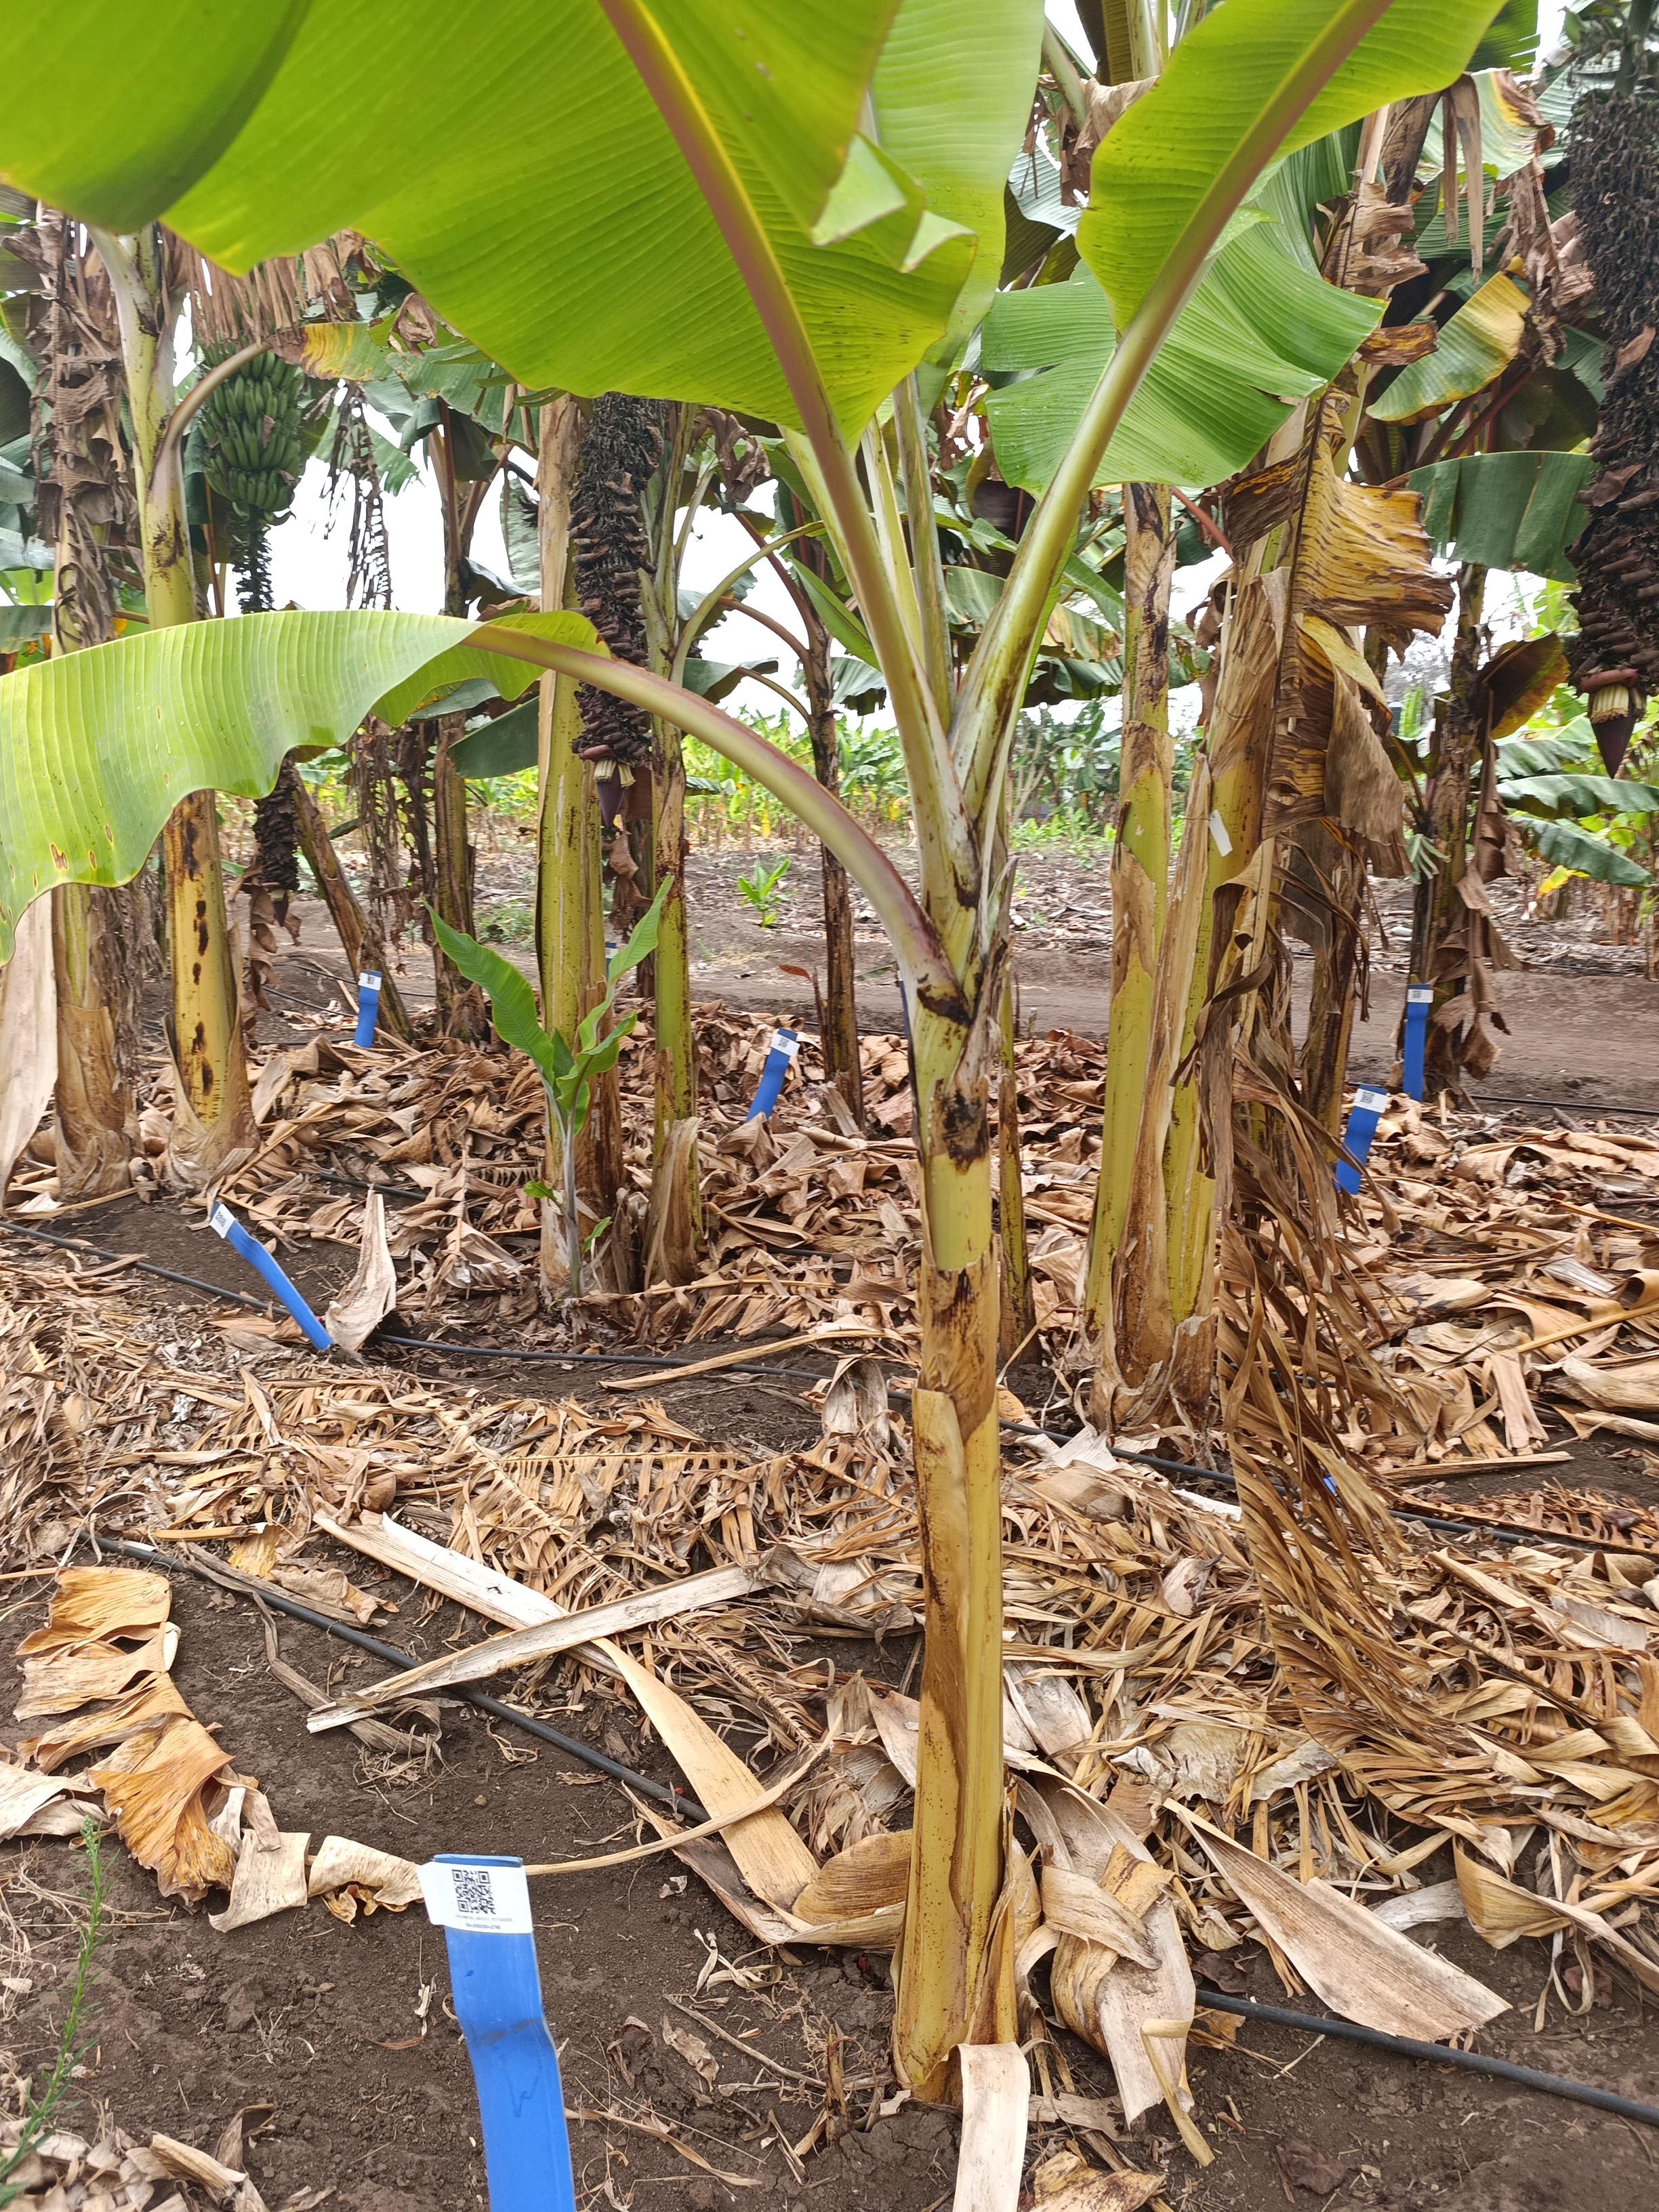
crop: banana
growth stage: vegetative
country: Tanzania
